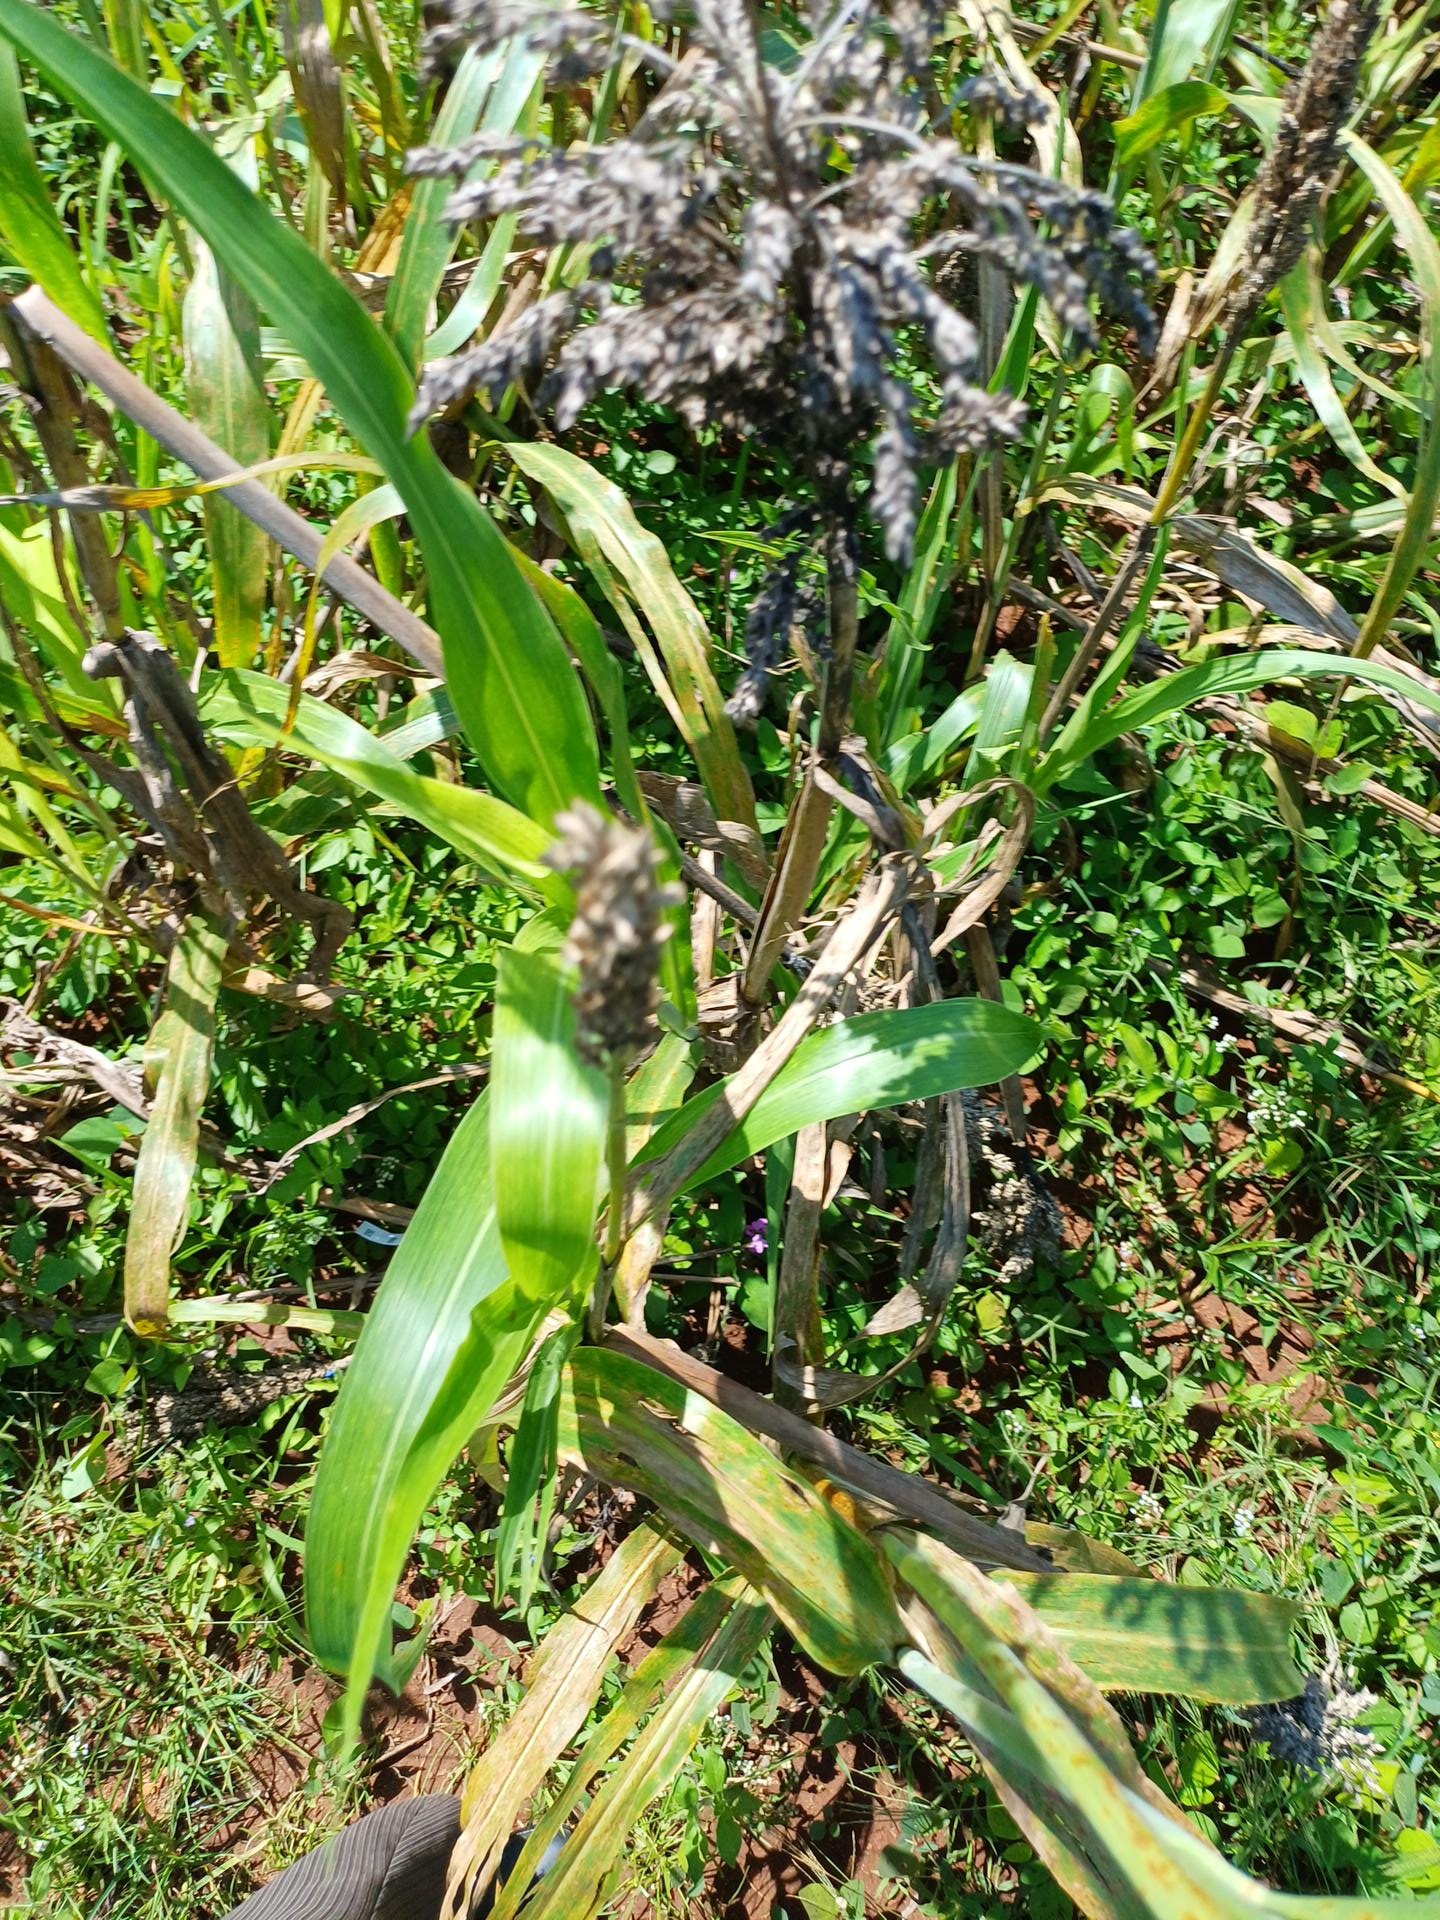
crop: sorghum
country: Kenya
